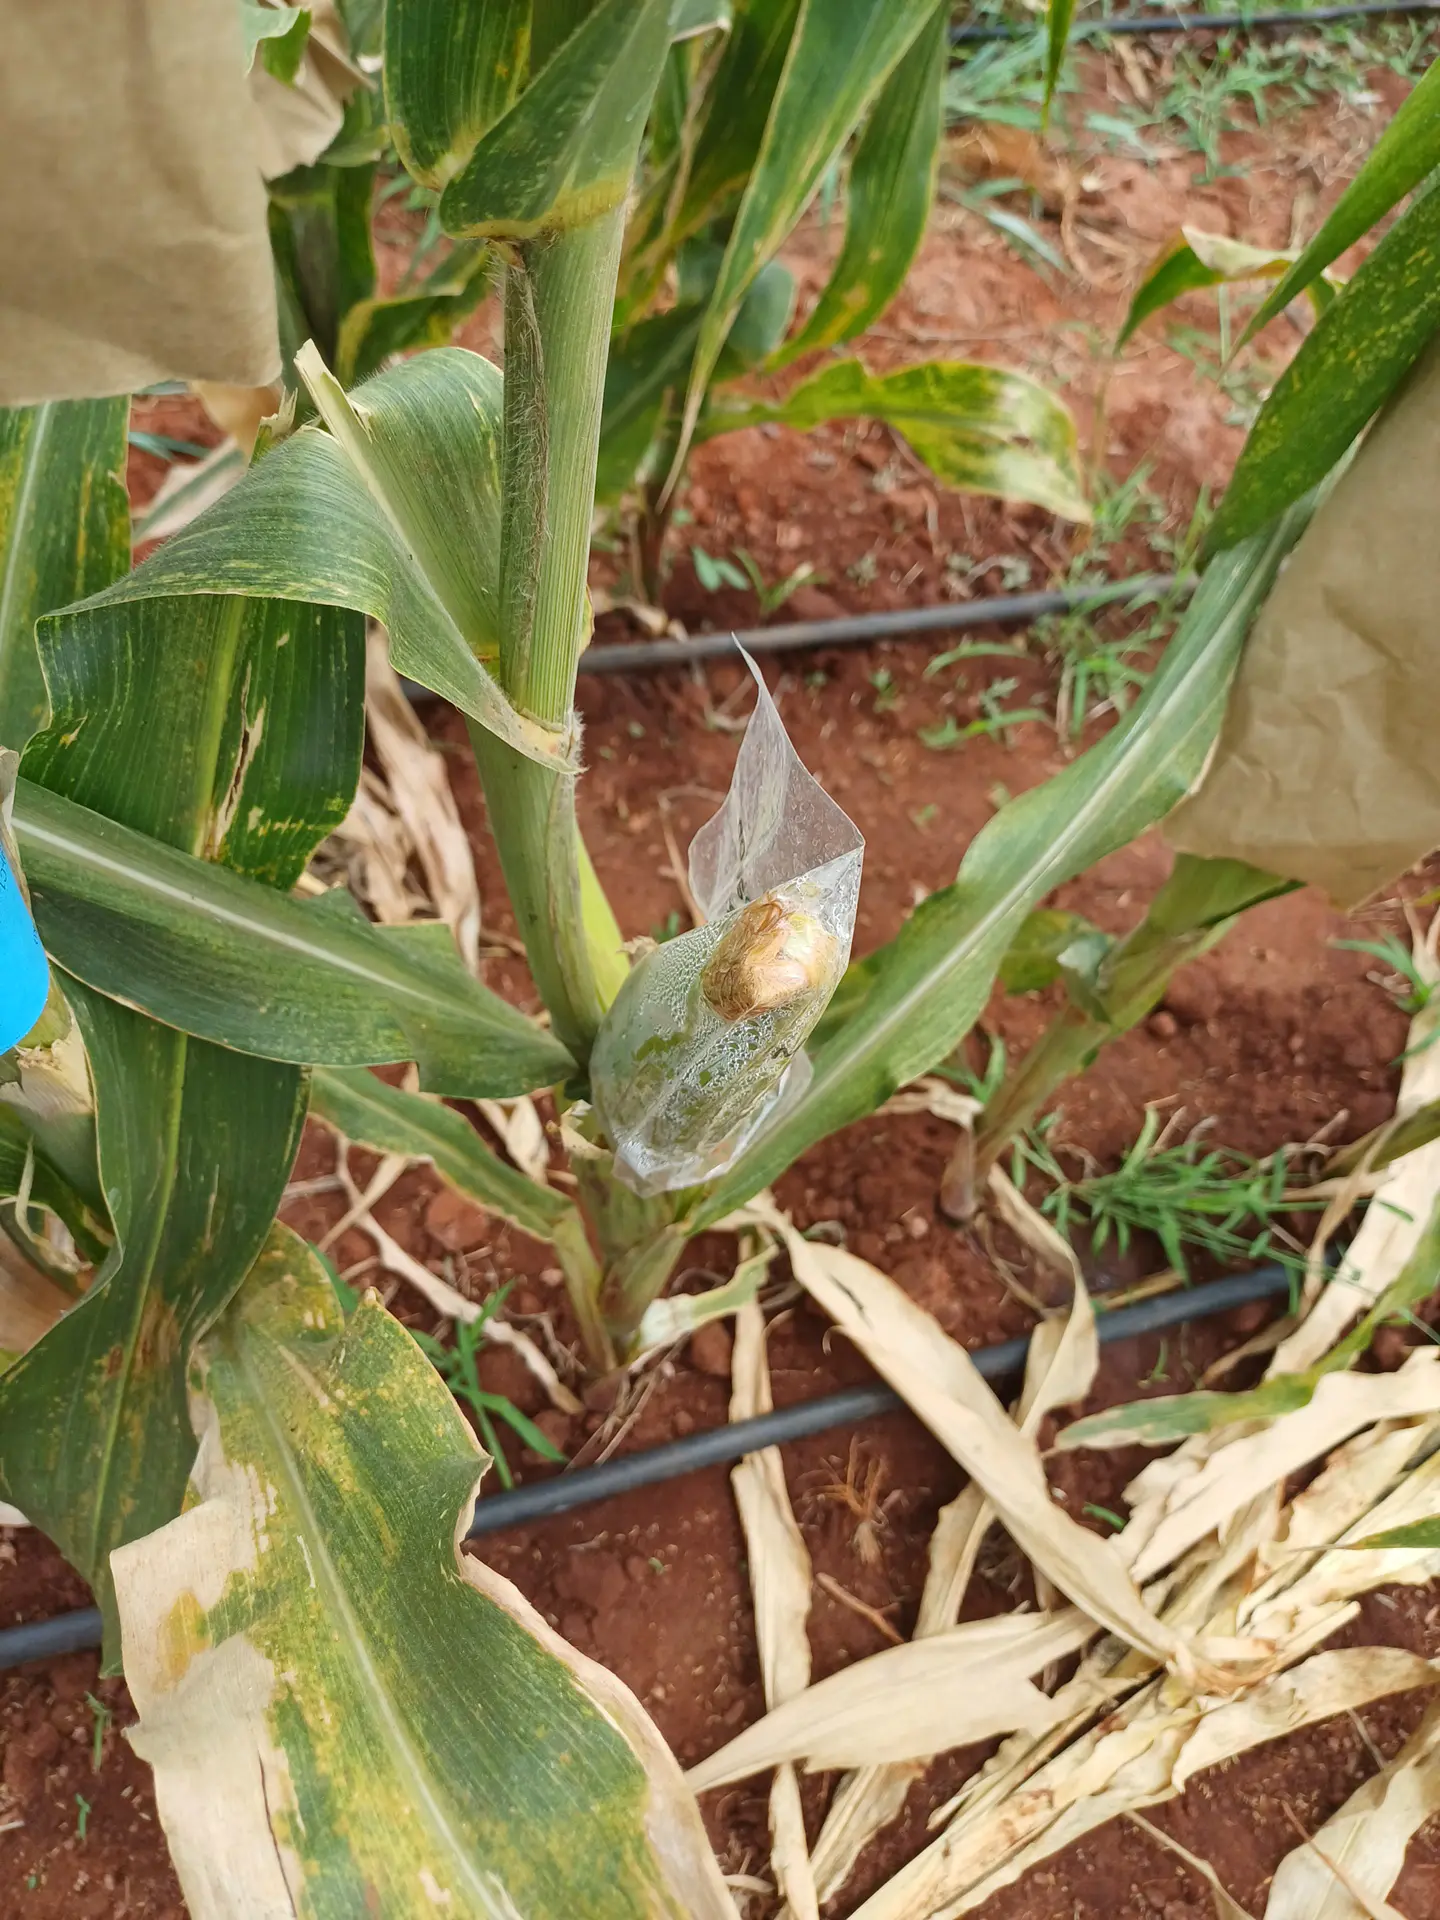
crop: maize
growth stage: flowering
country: Kenya
